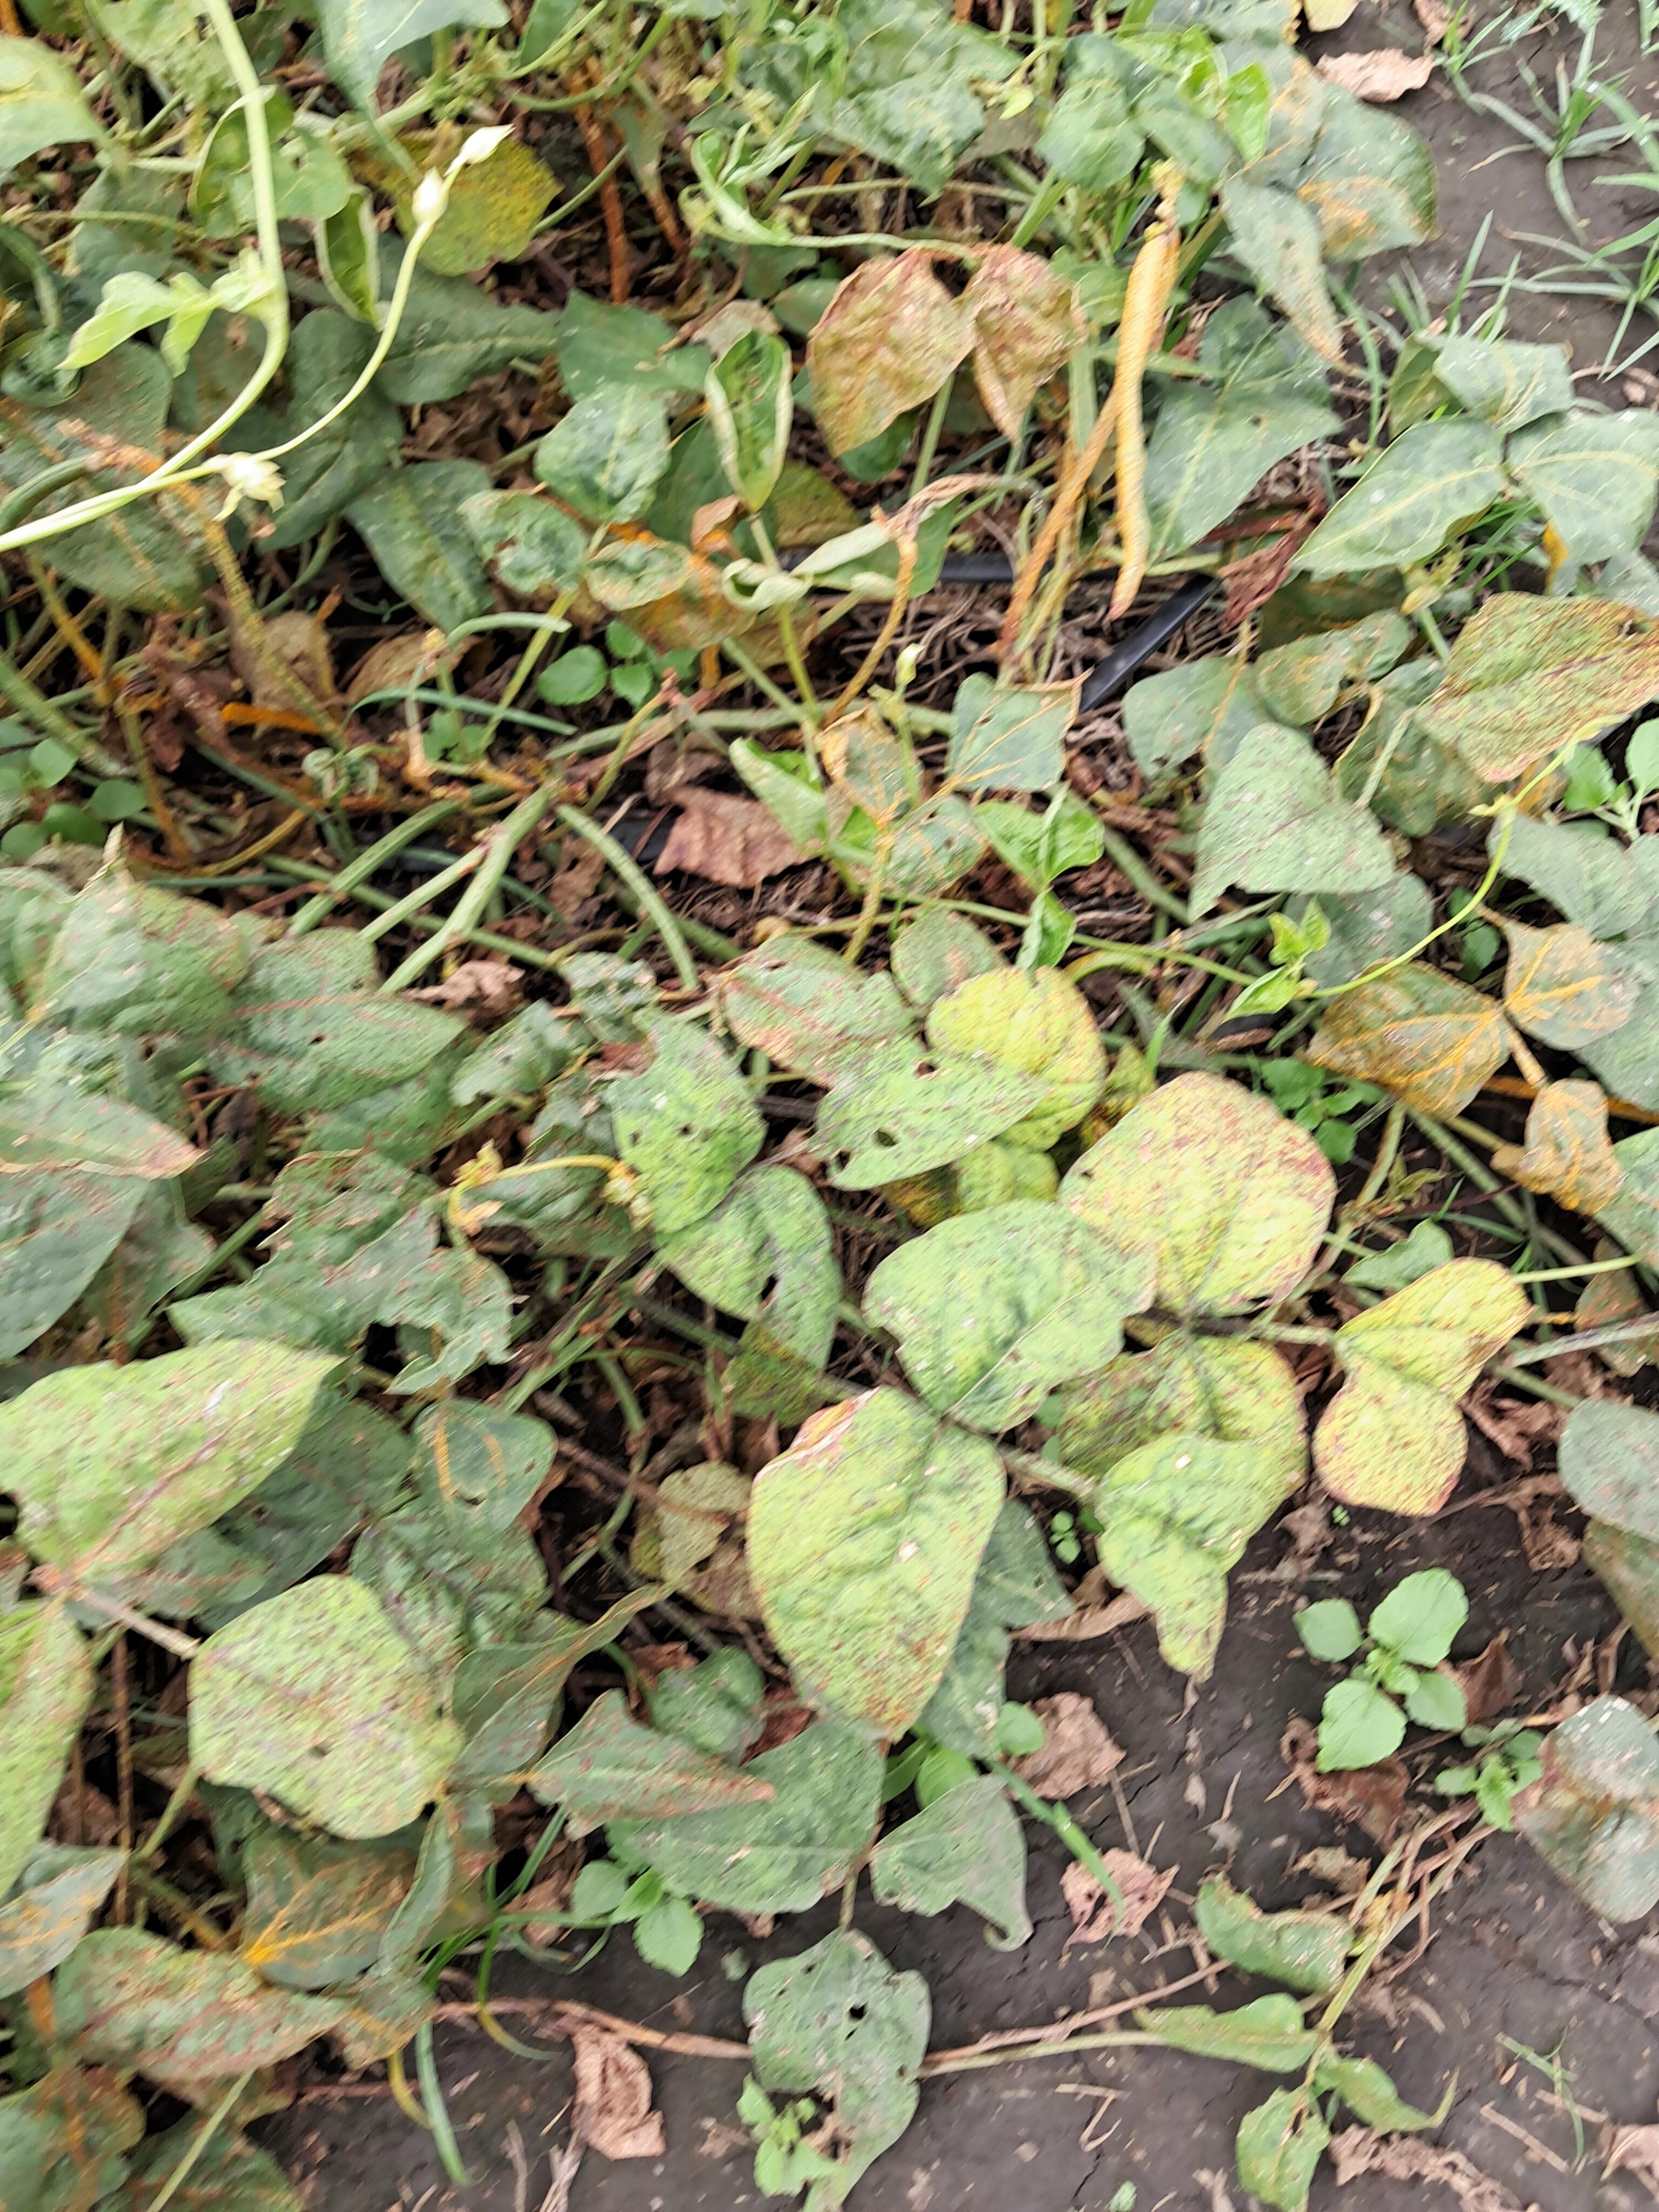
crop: cowpea
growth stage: development pod
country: Tanzania
